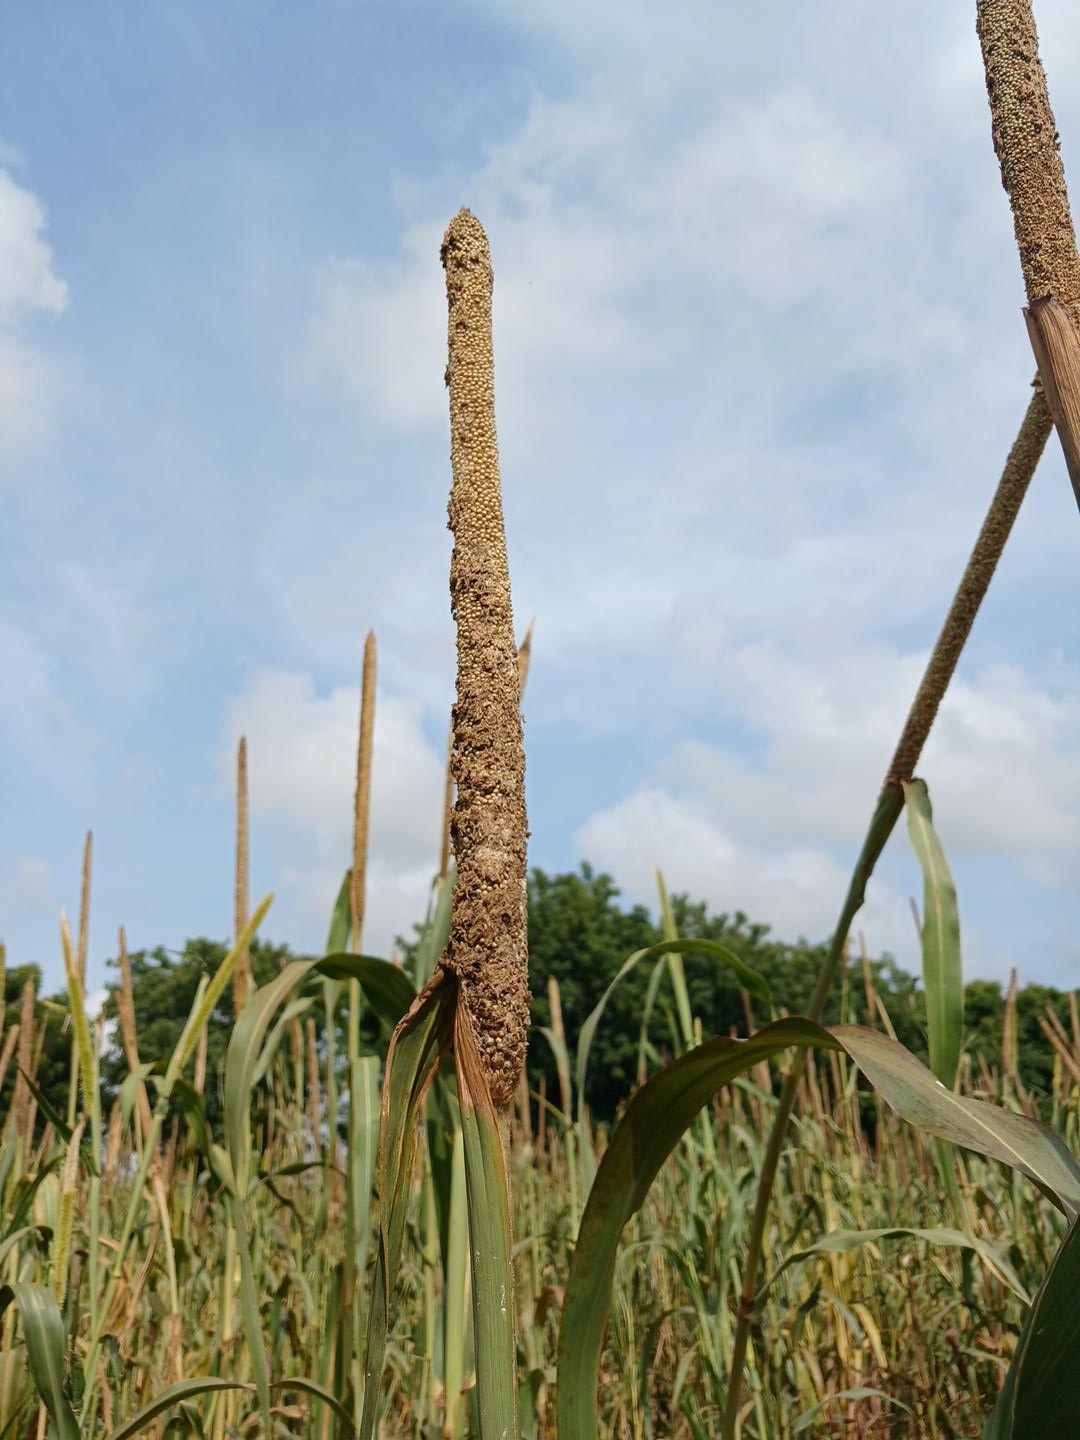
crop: pearl millet
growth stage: maturity
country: Senegal
